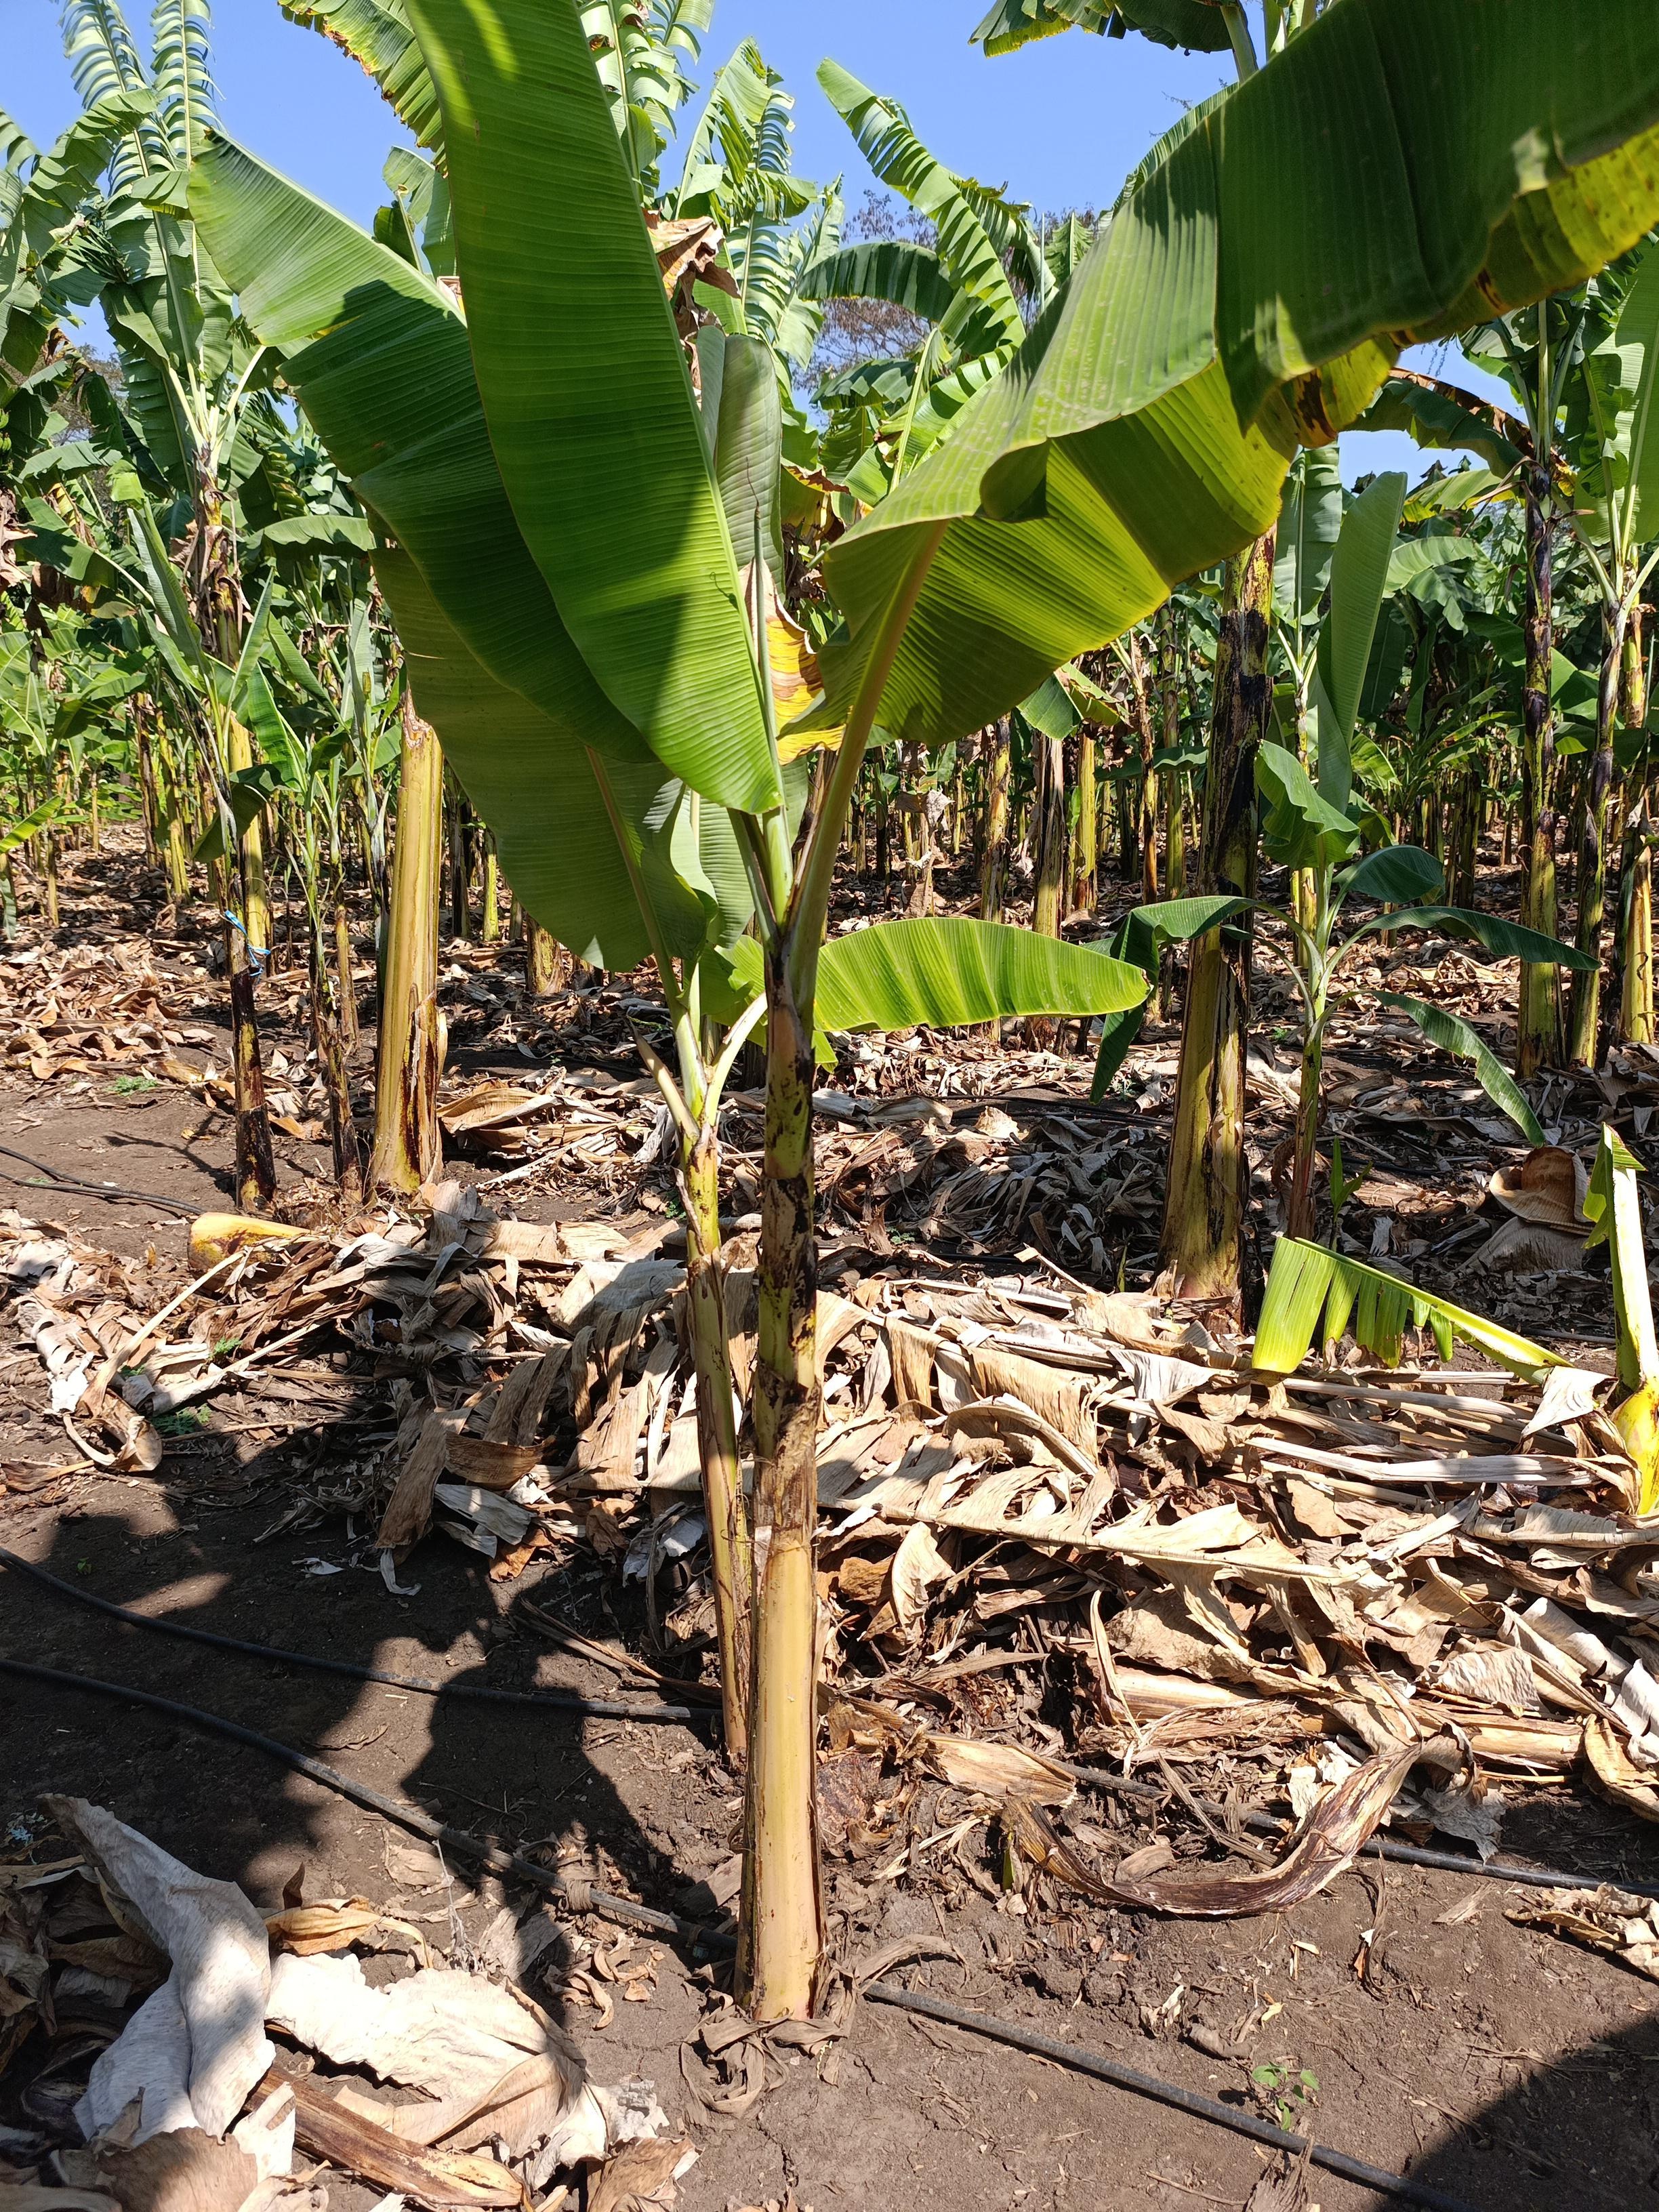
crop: banana
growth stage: vegetative
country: Tanzania
